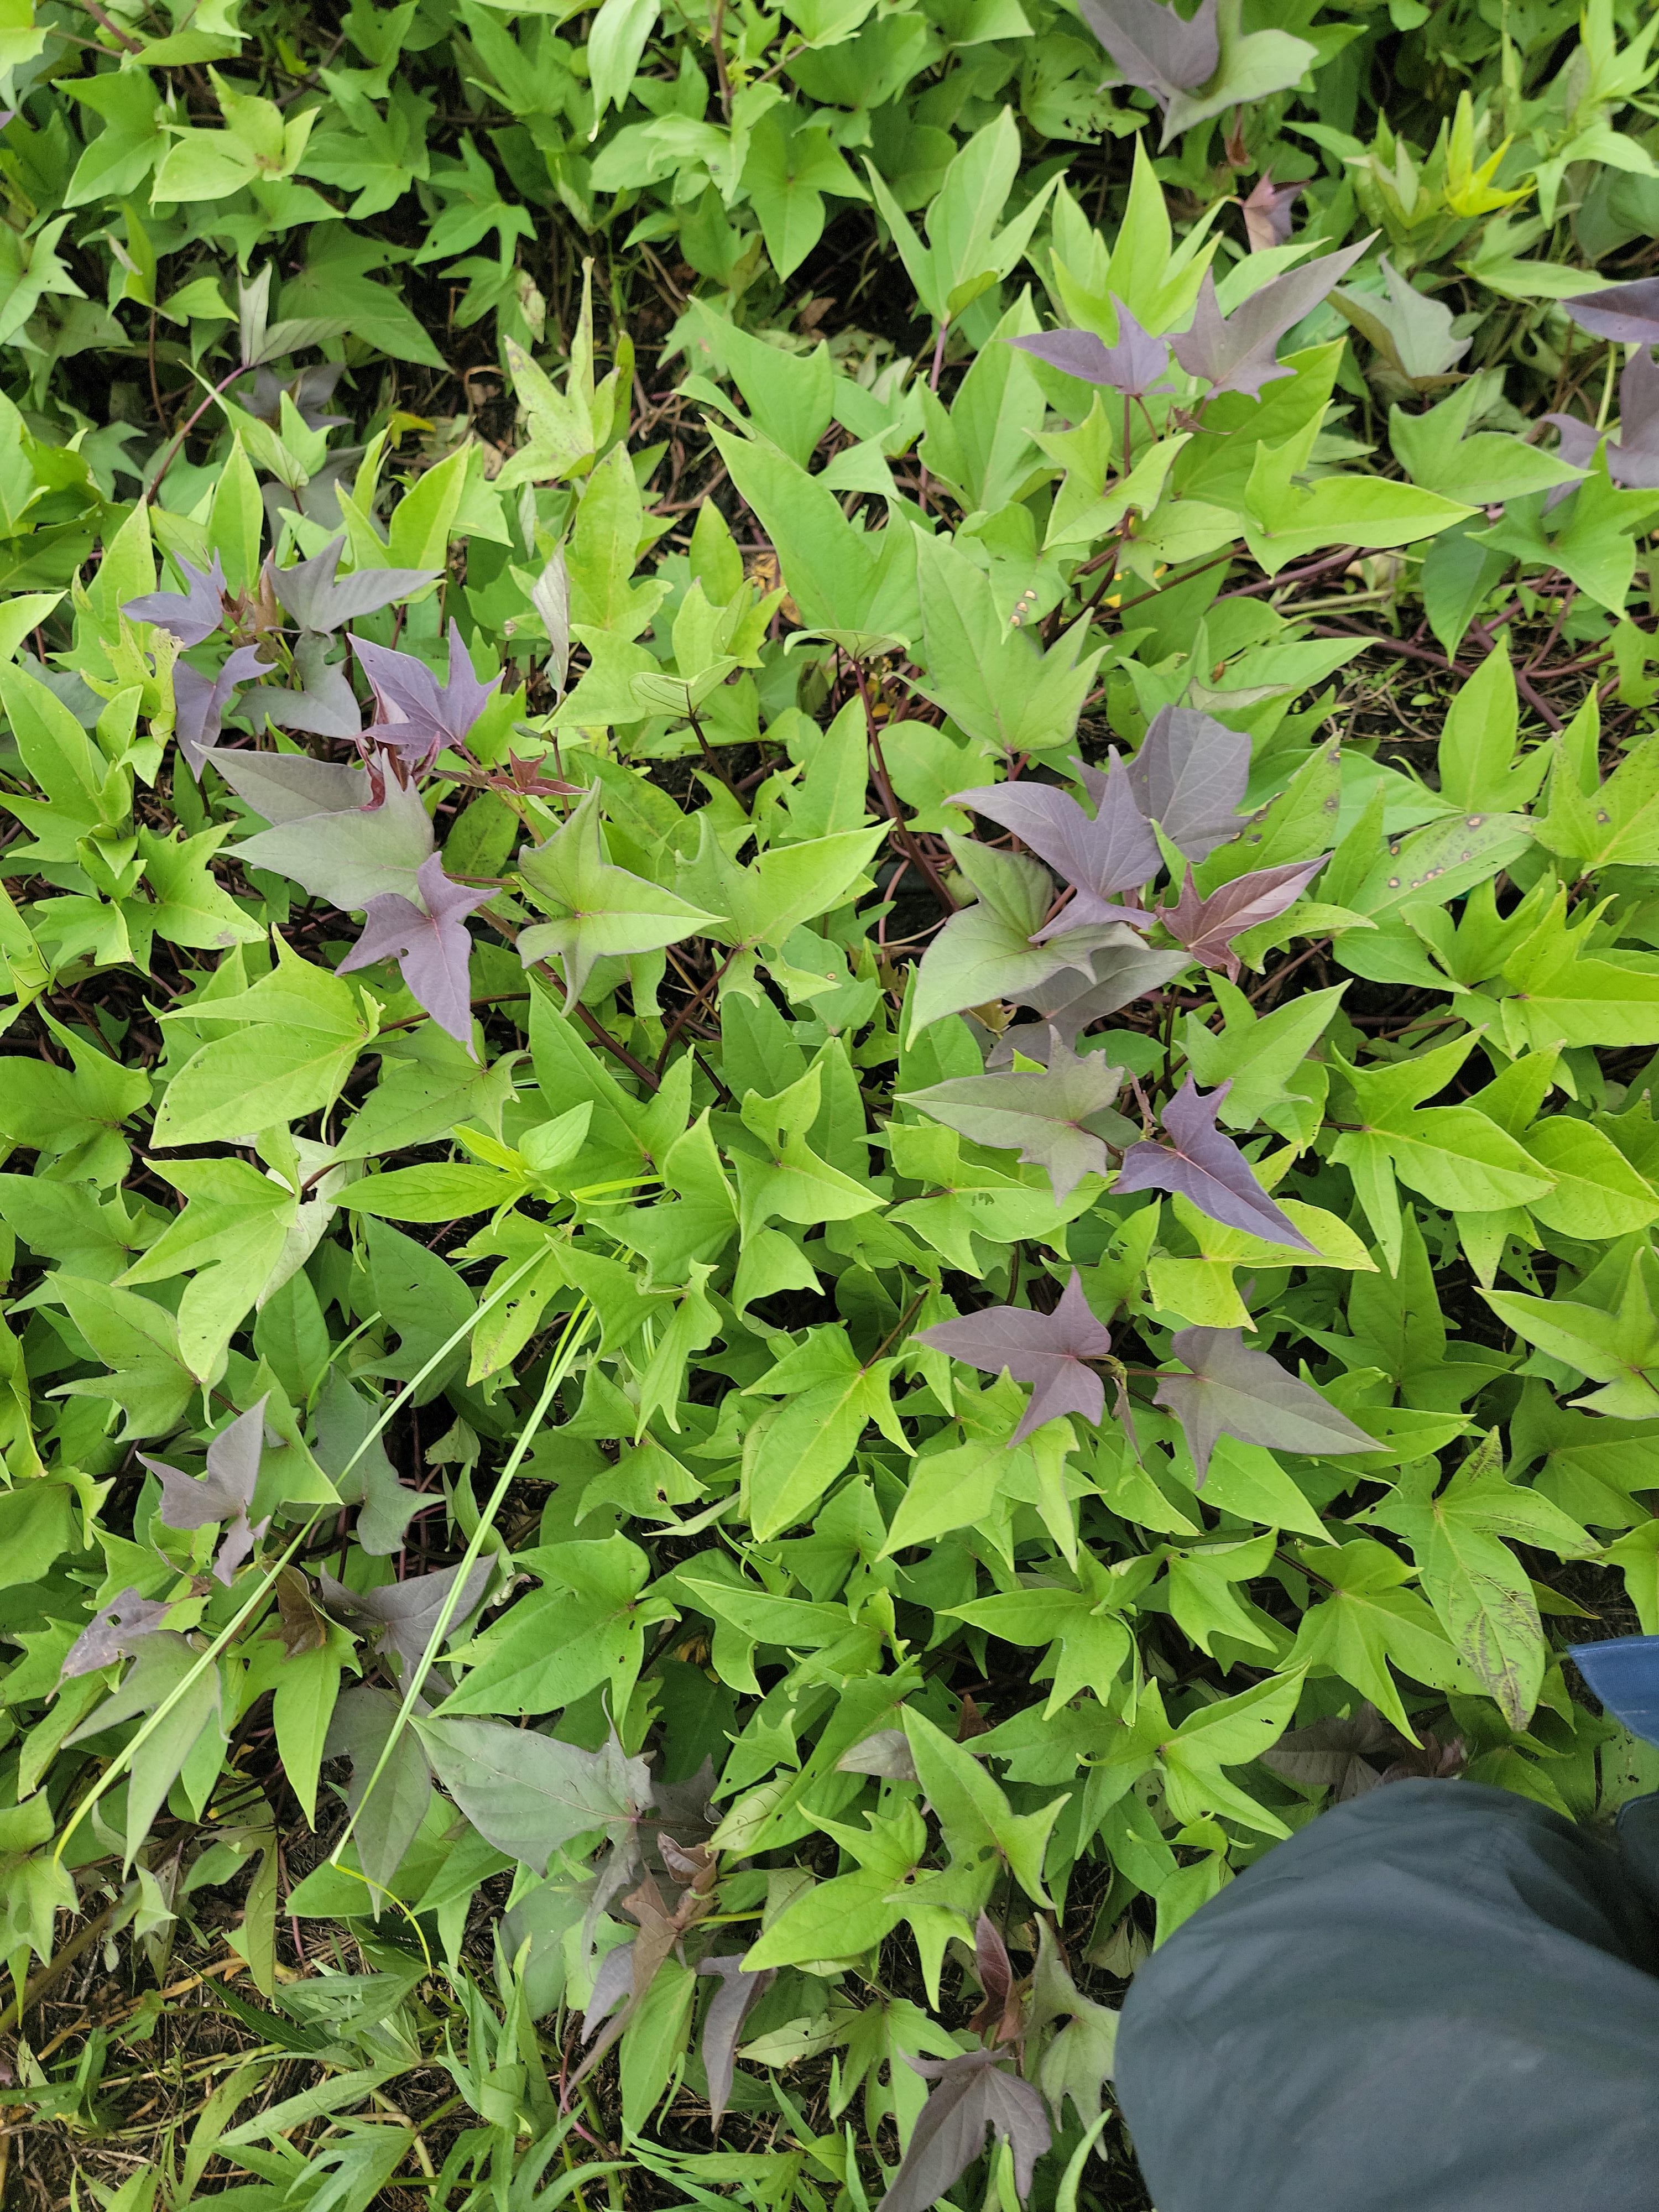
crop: sweet potato
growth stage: vegetative
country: Tanzania
